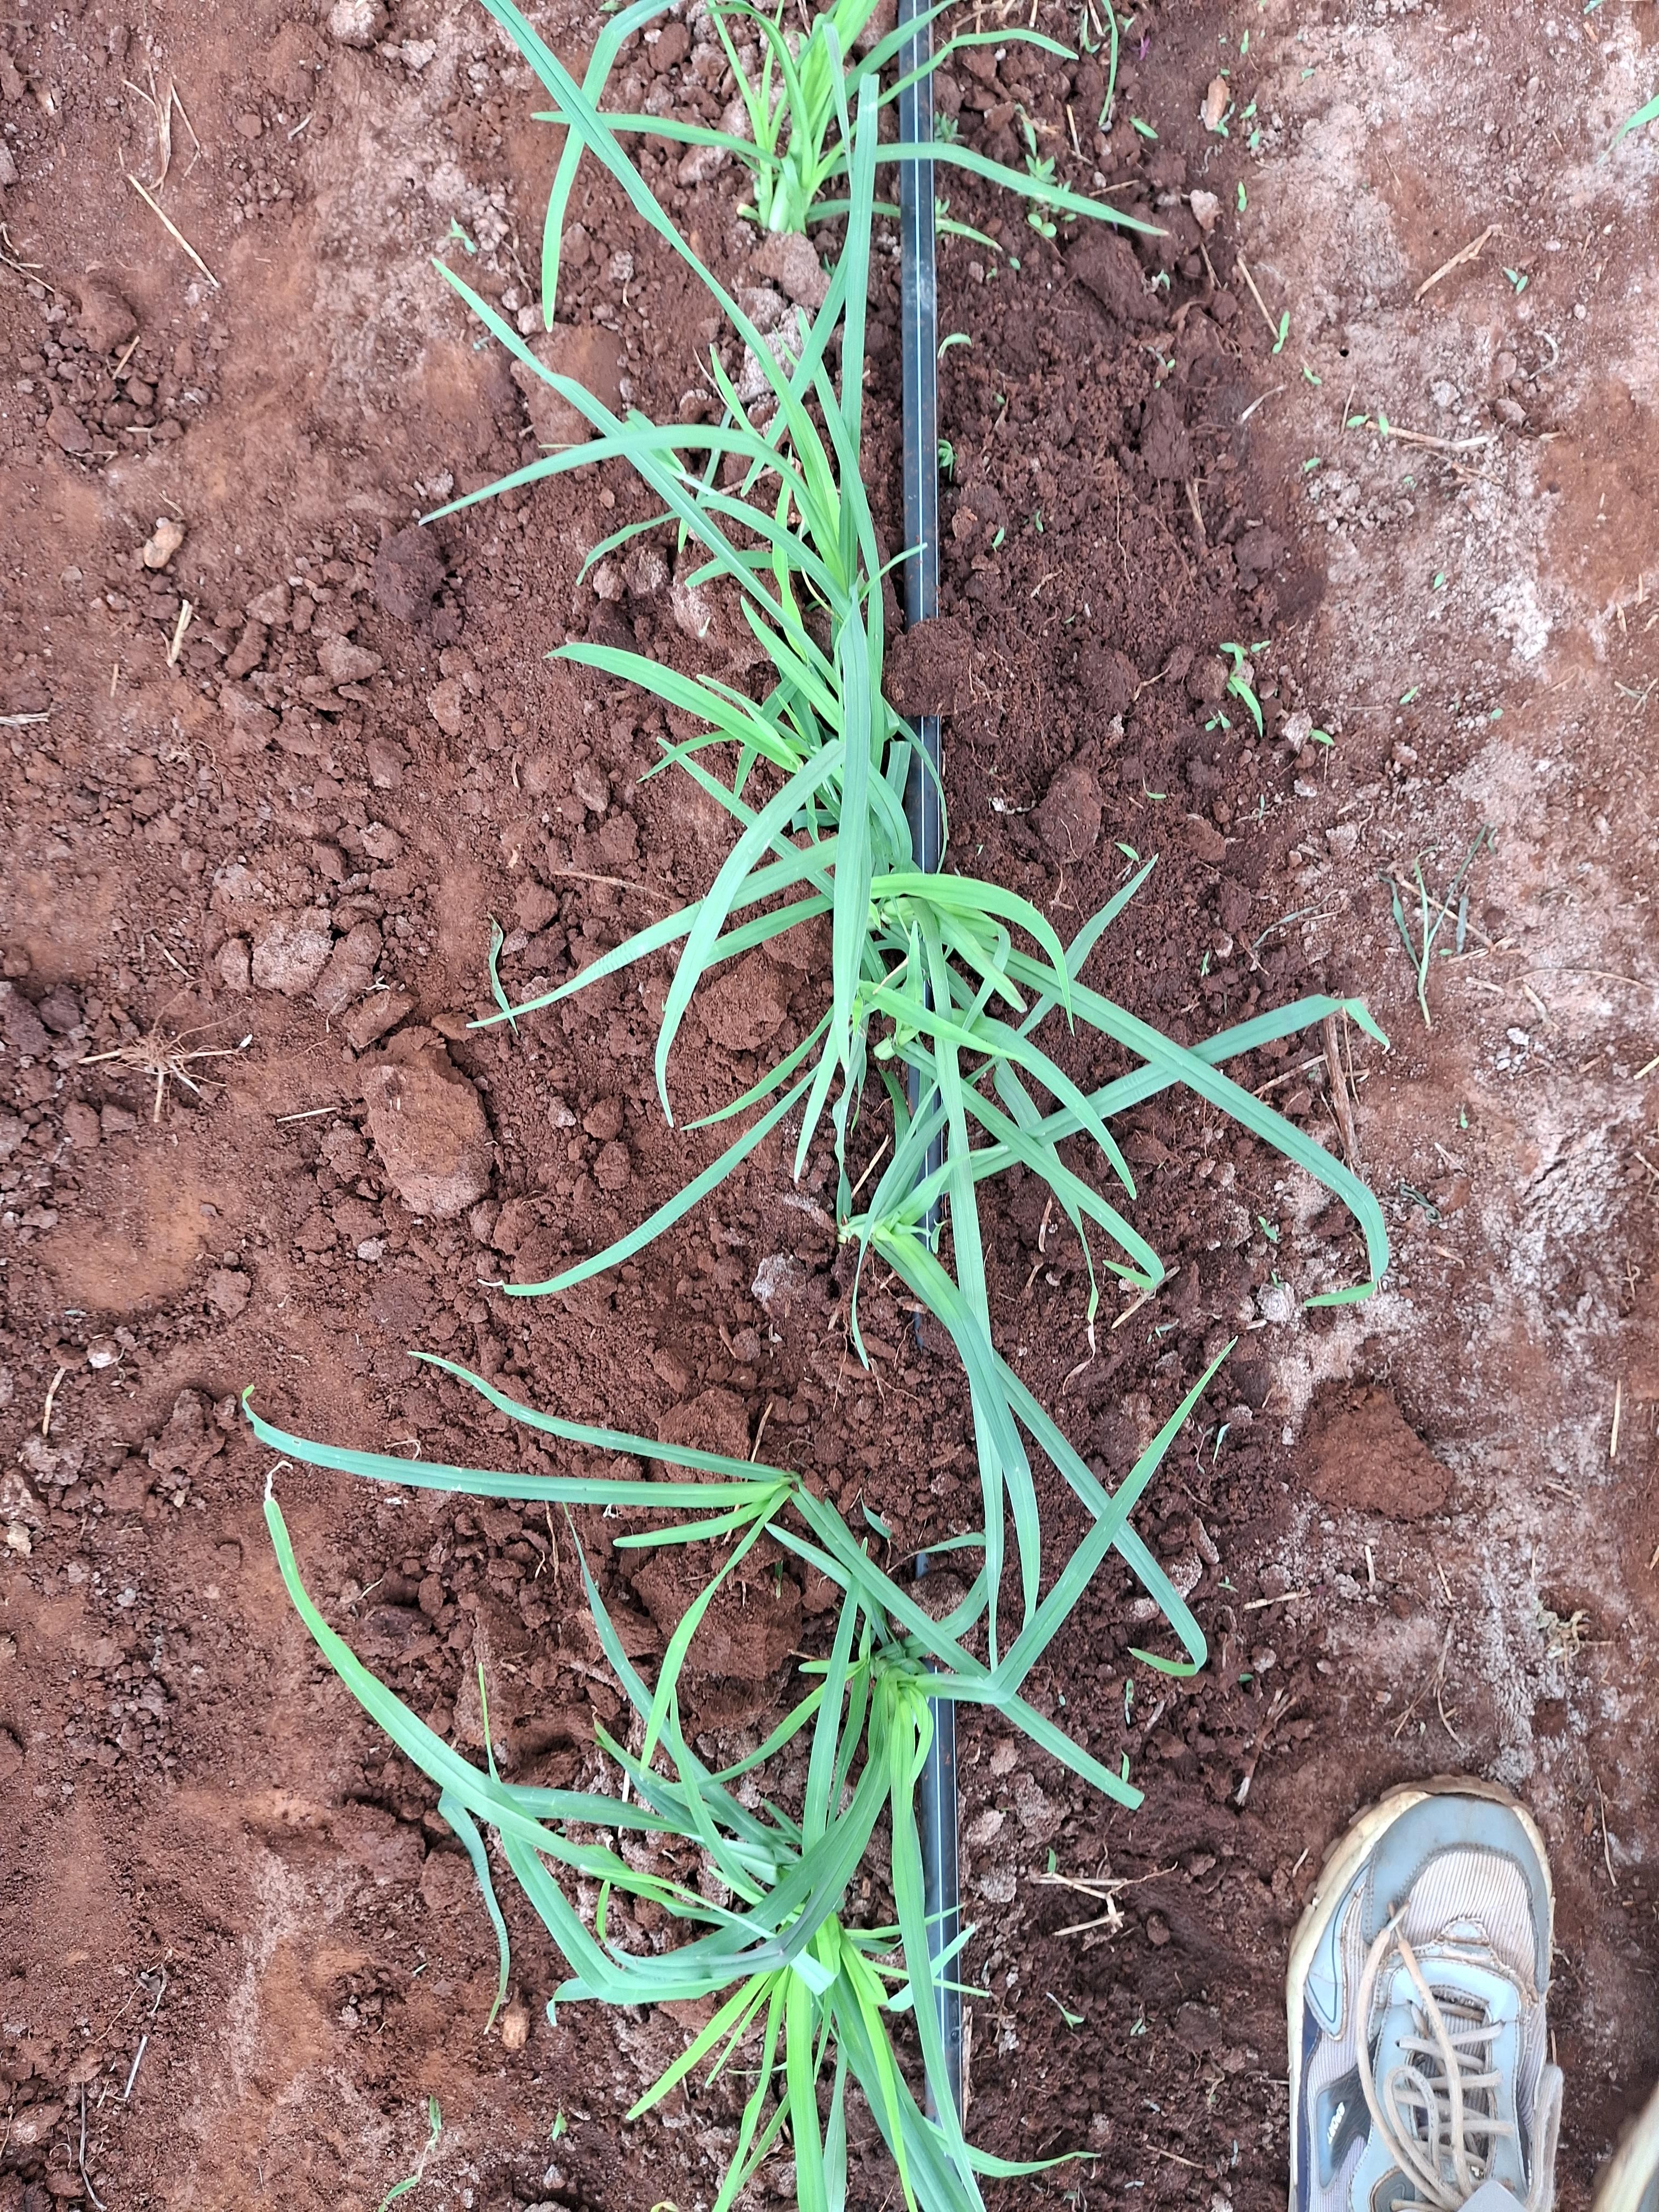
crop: finger millet
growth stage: vegetative
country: Kenya
